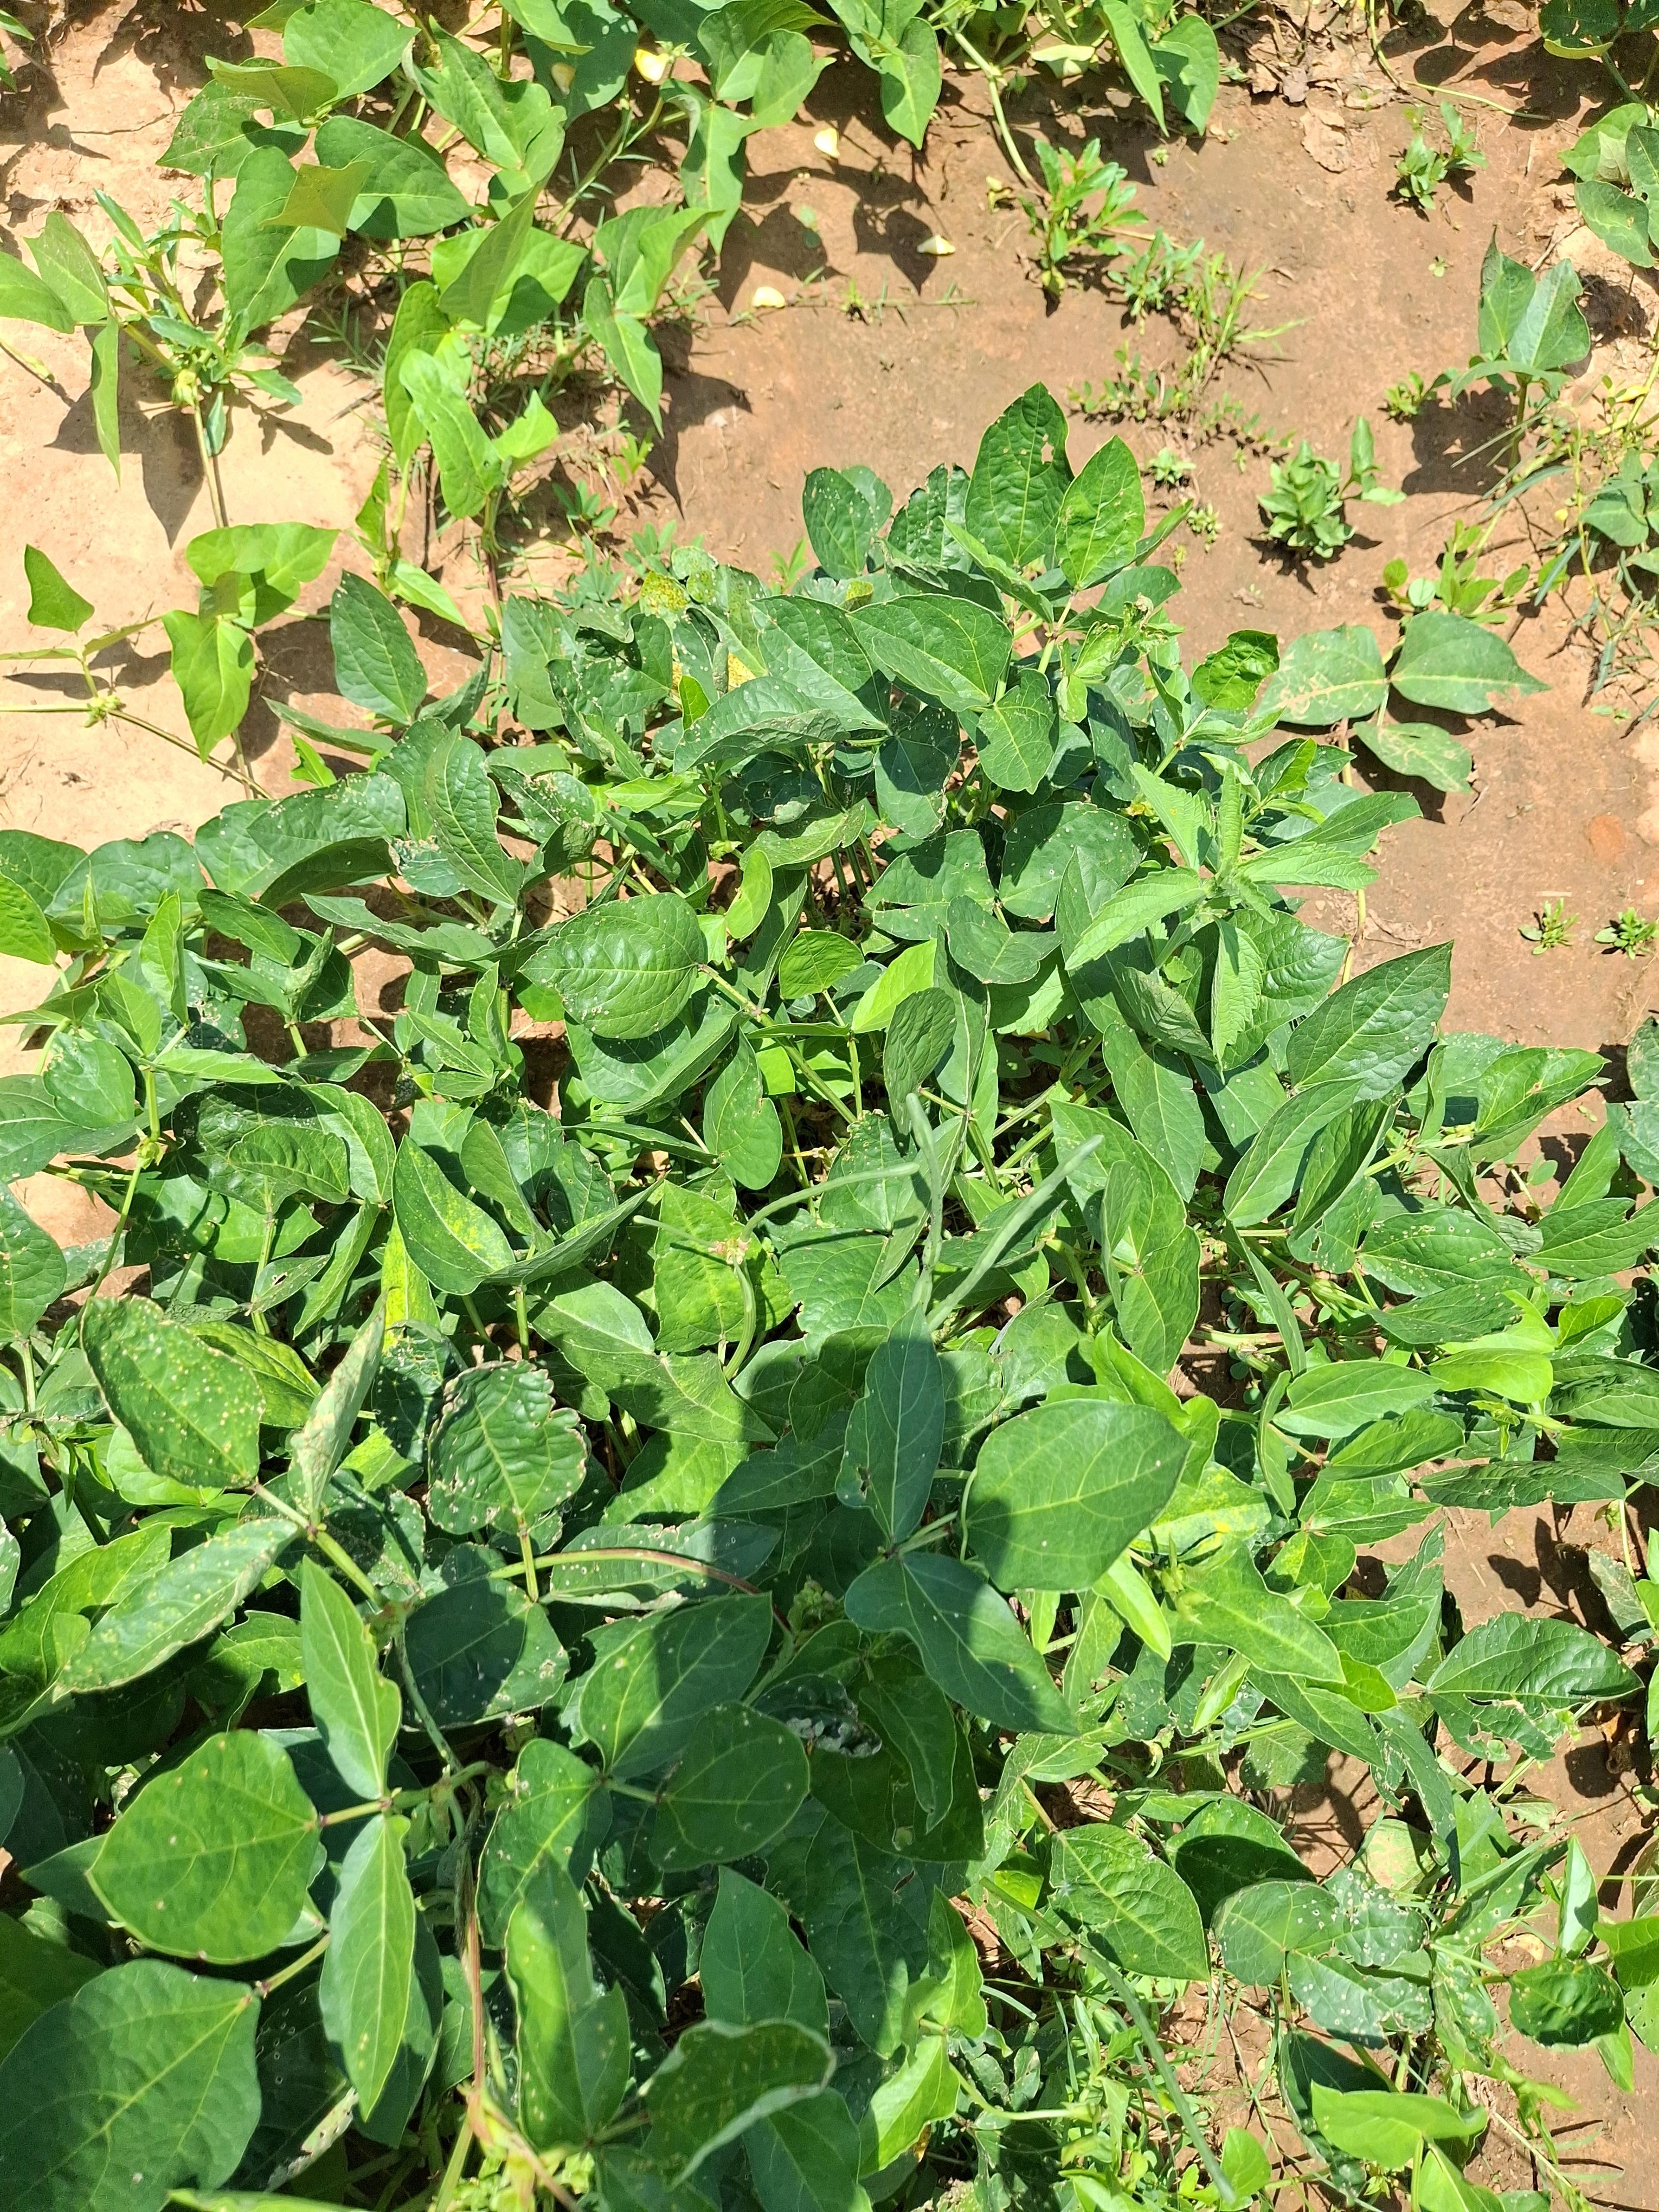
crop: cowpea
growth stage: flowering
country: Nigeria
